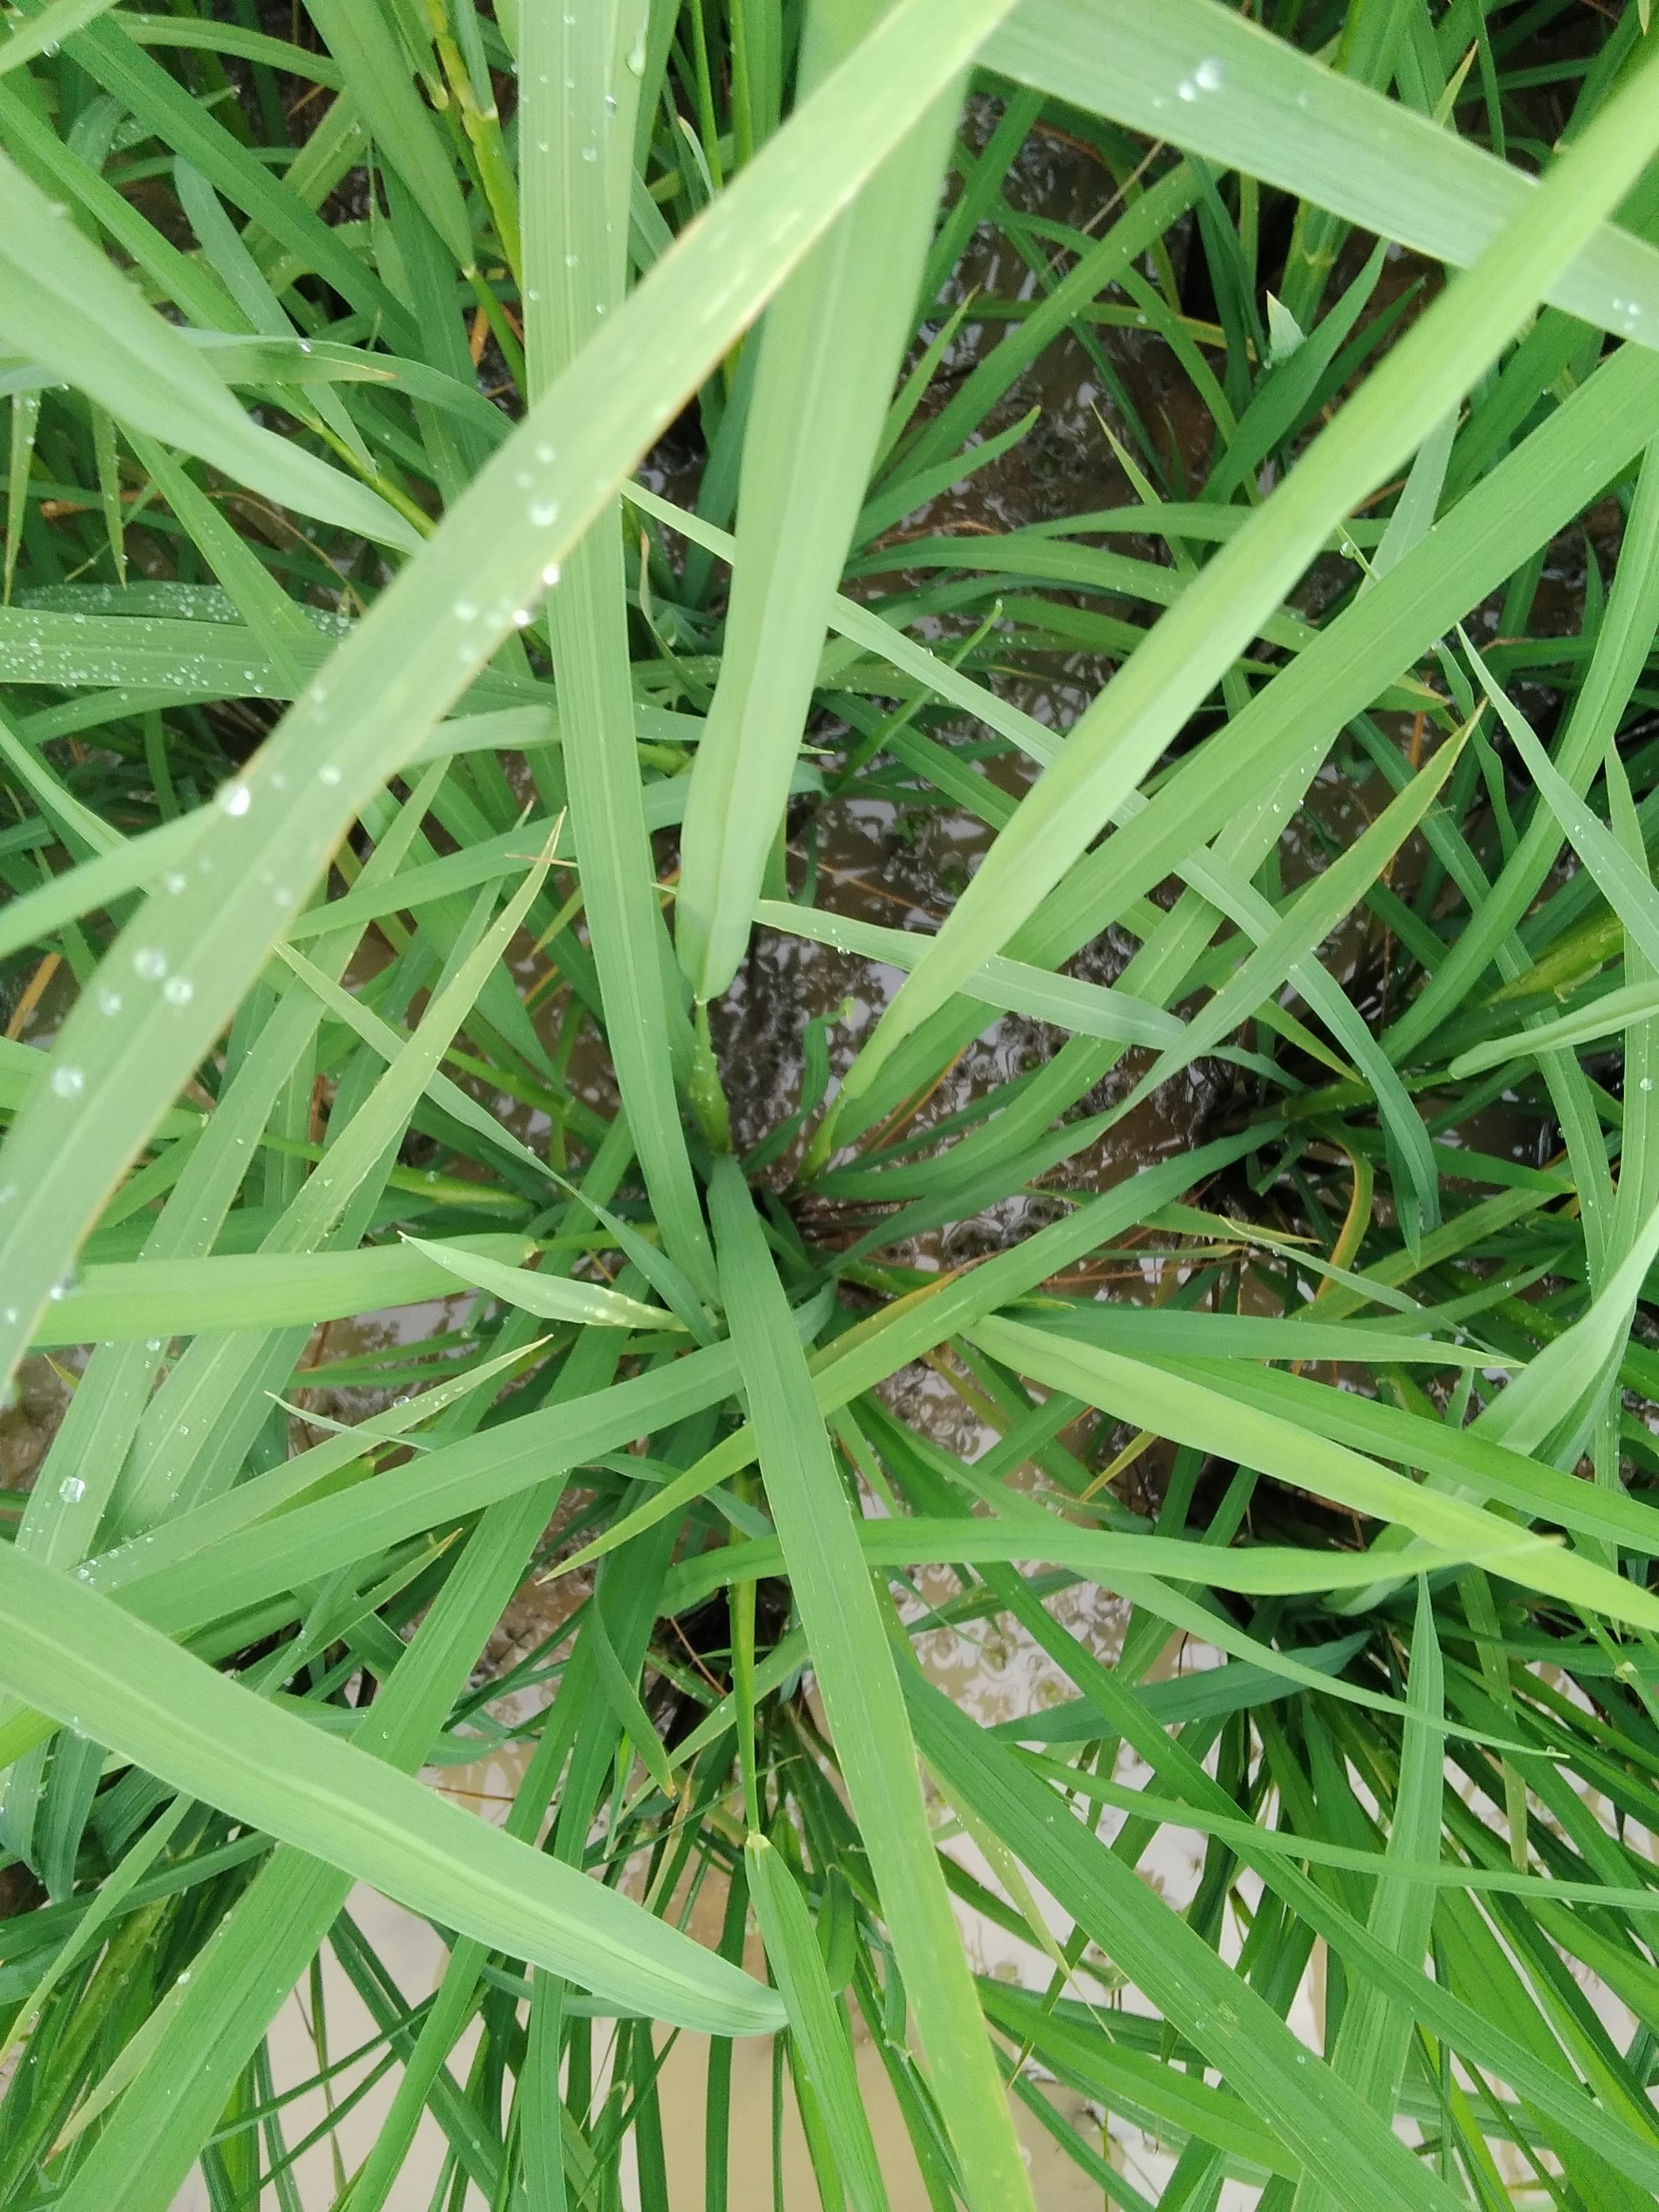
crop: rice
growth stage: booting
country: Nigeria
